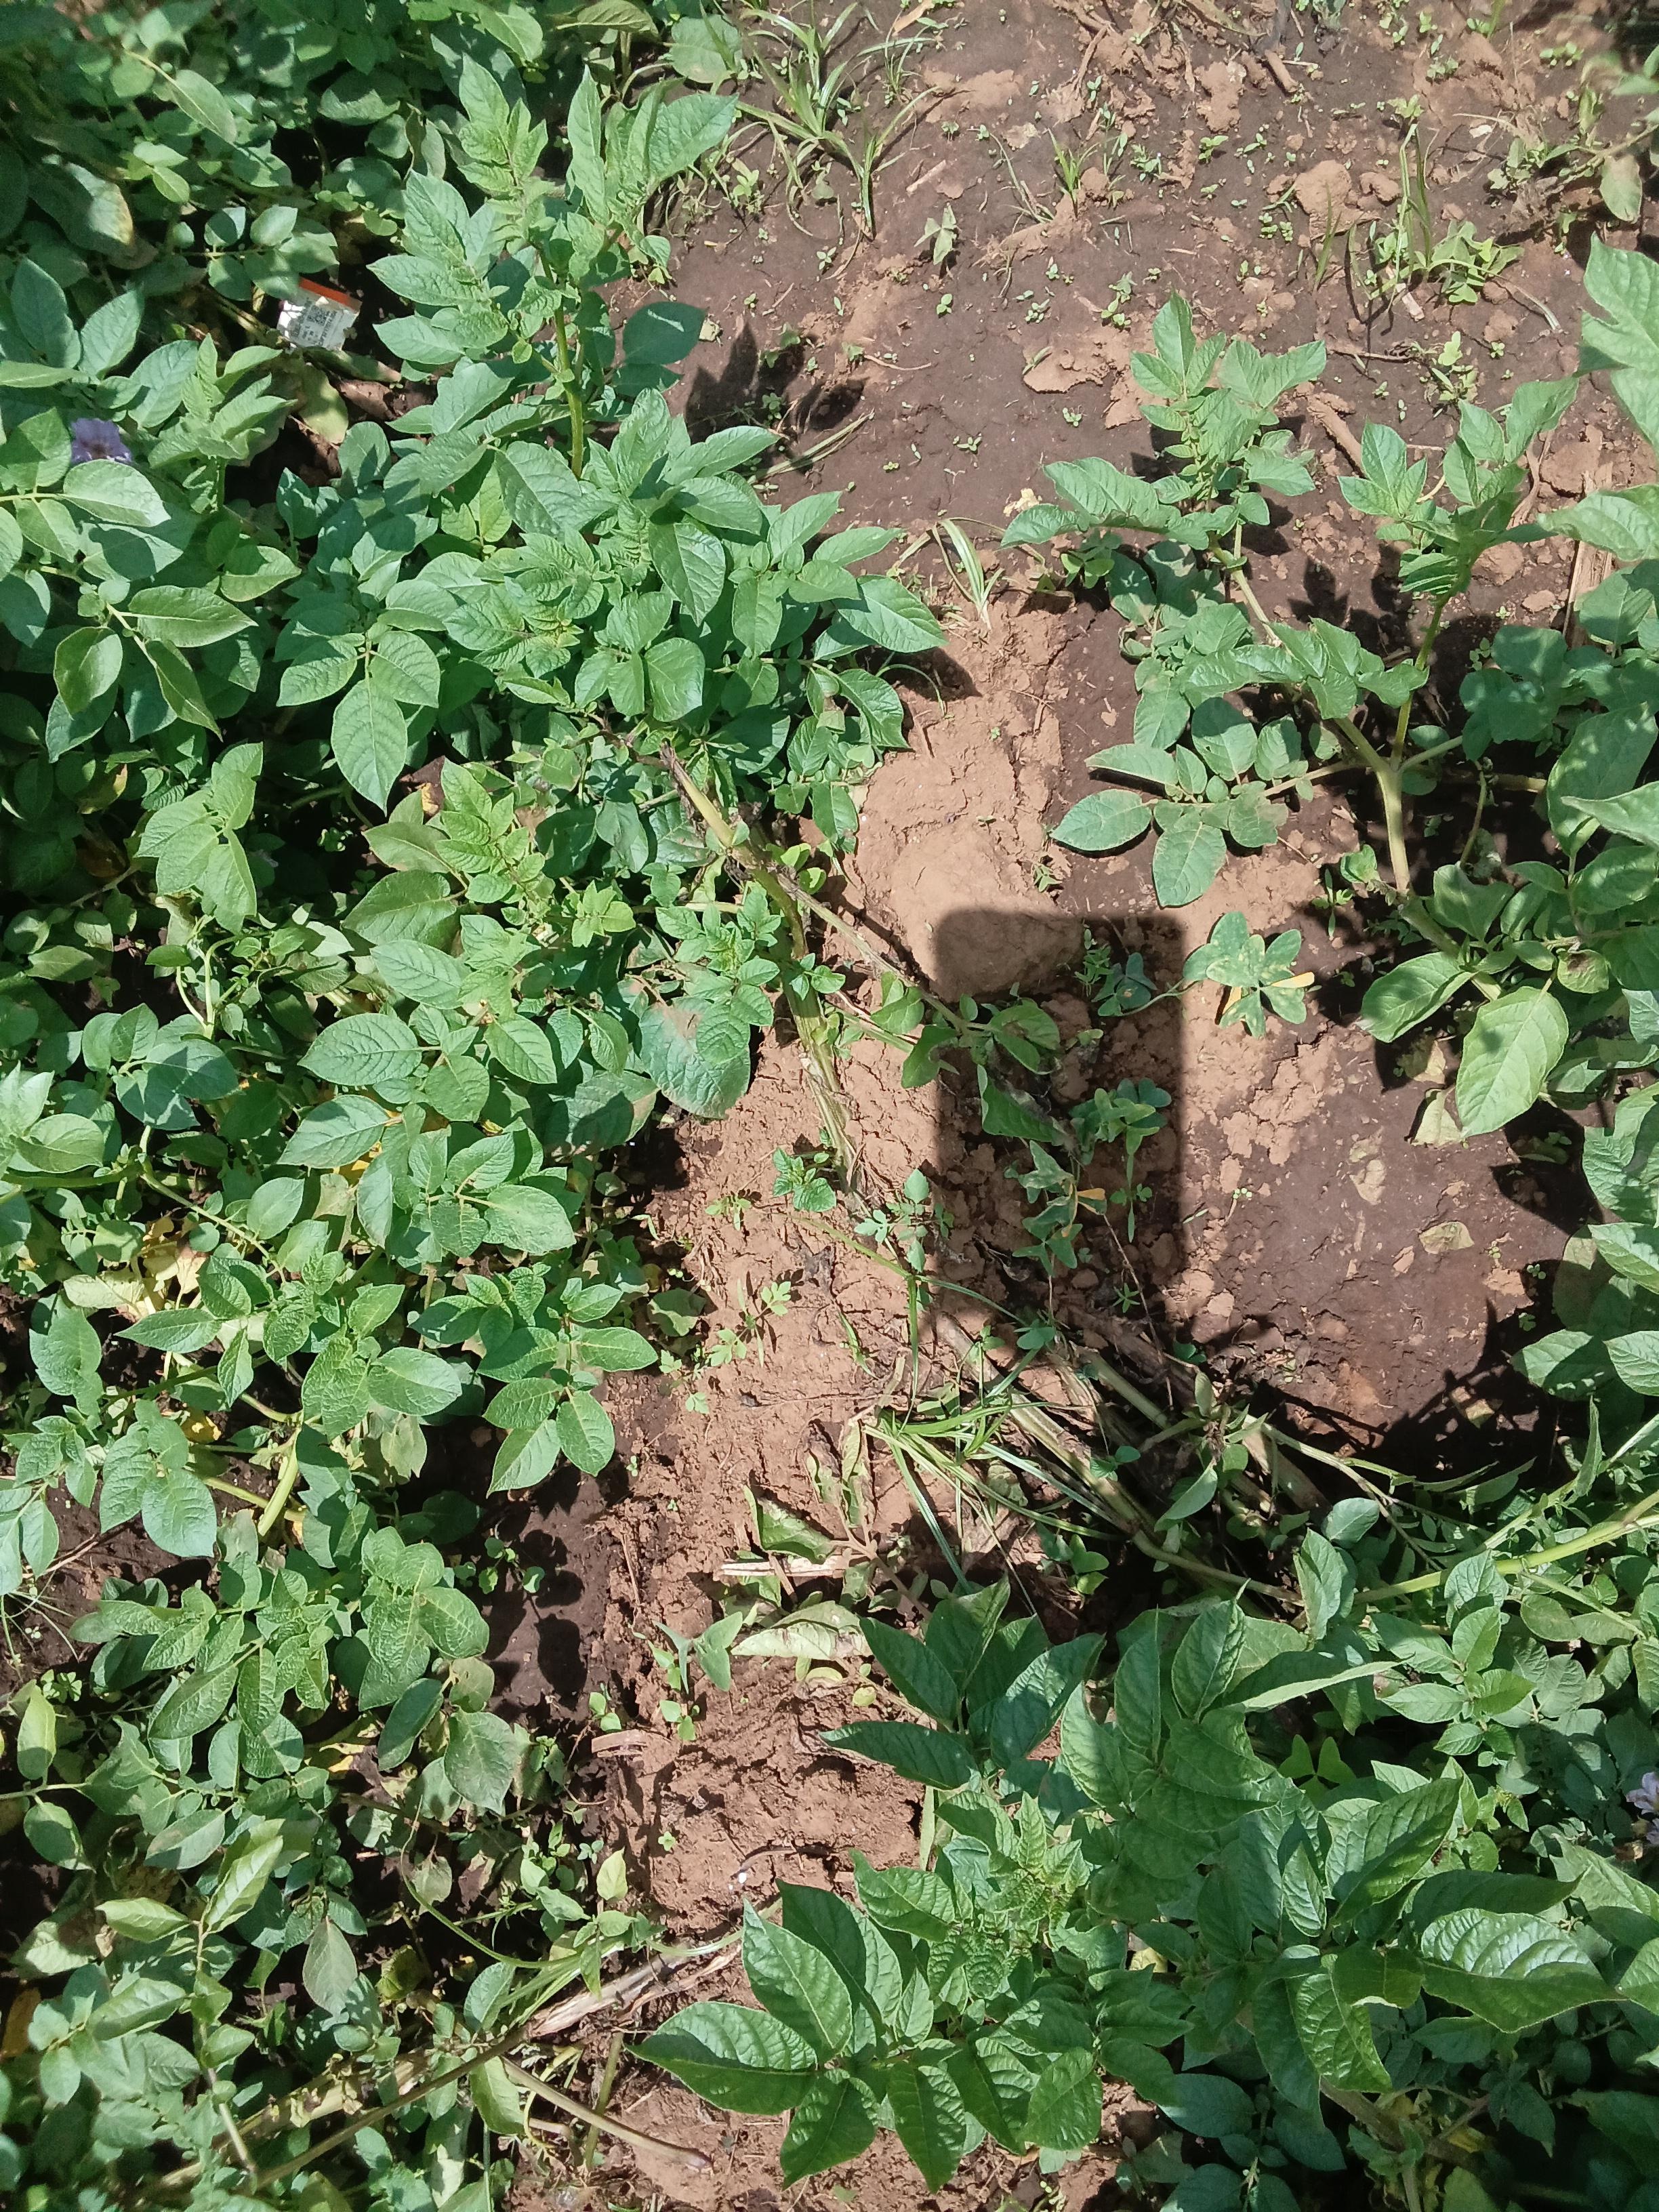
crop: potato
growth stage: flowering
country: Kenya
